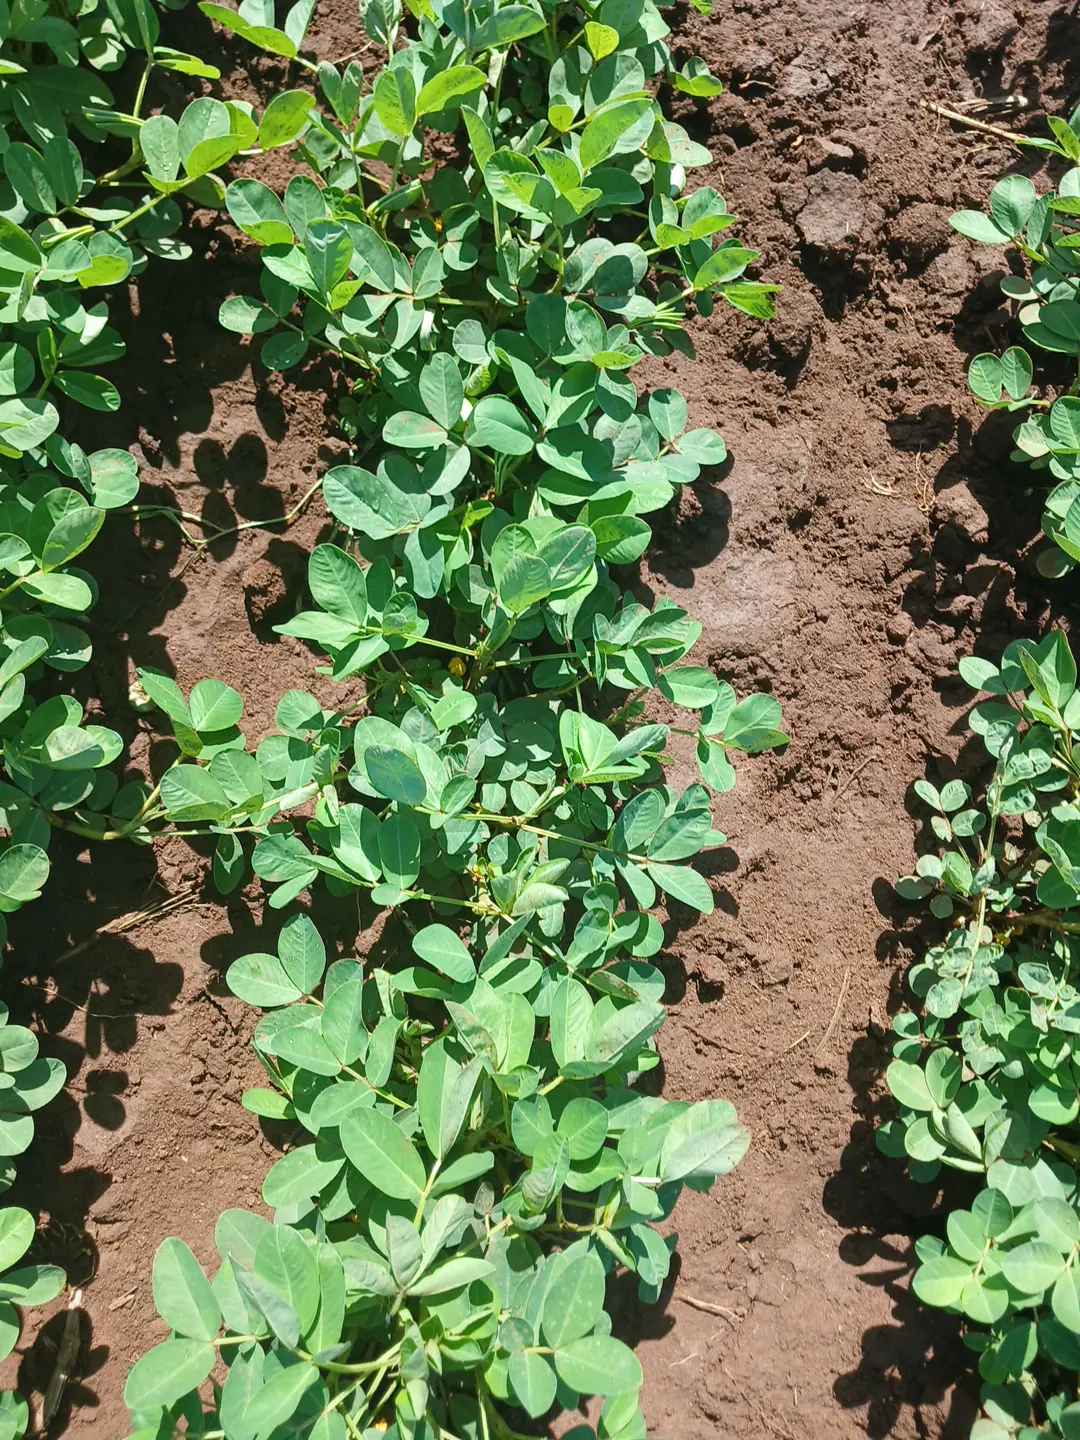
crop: groundnut
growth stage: flowering
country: Kenya
